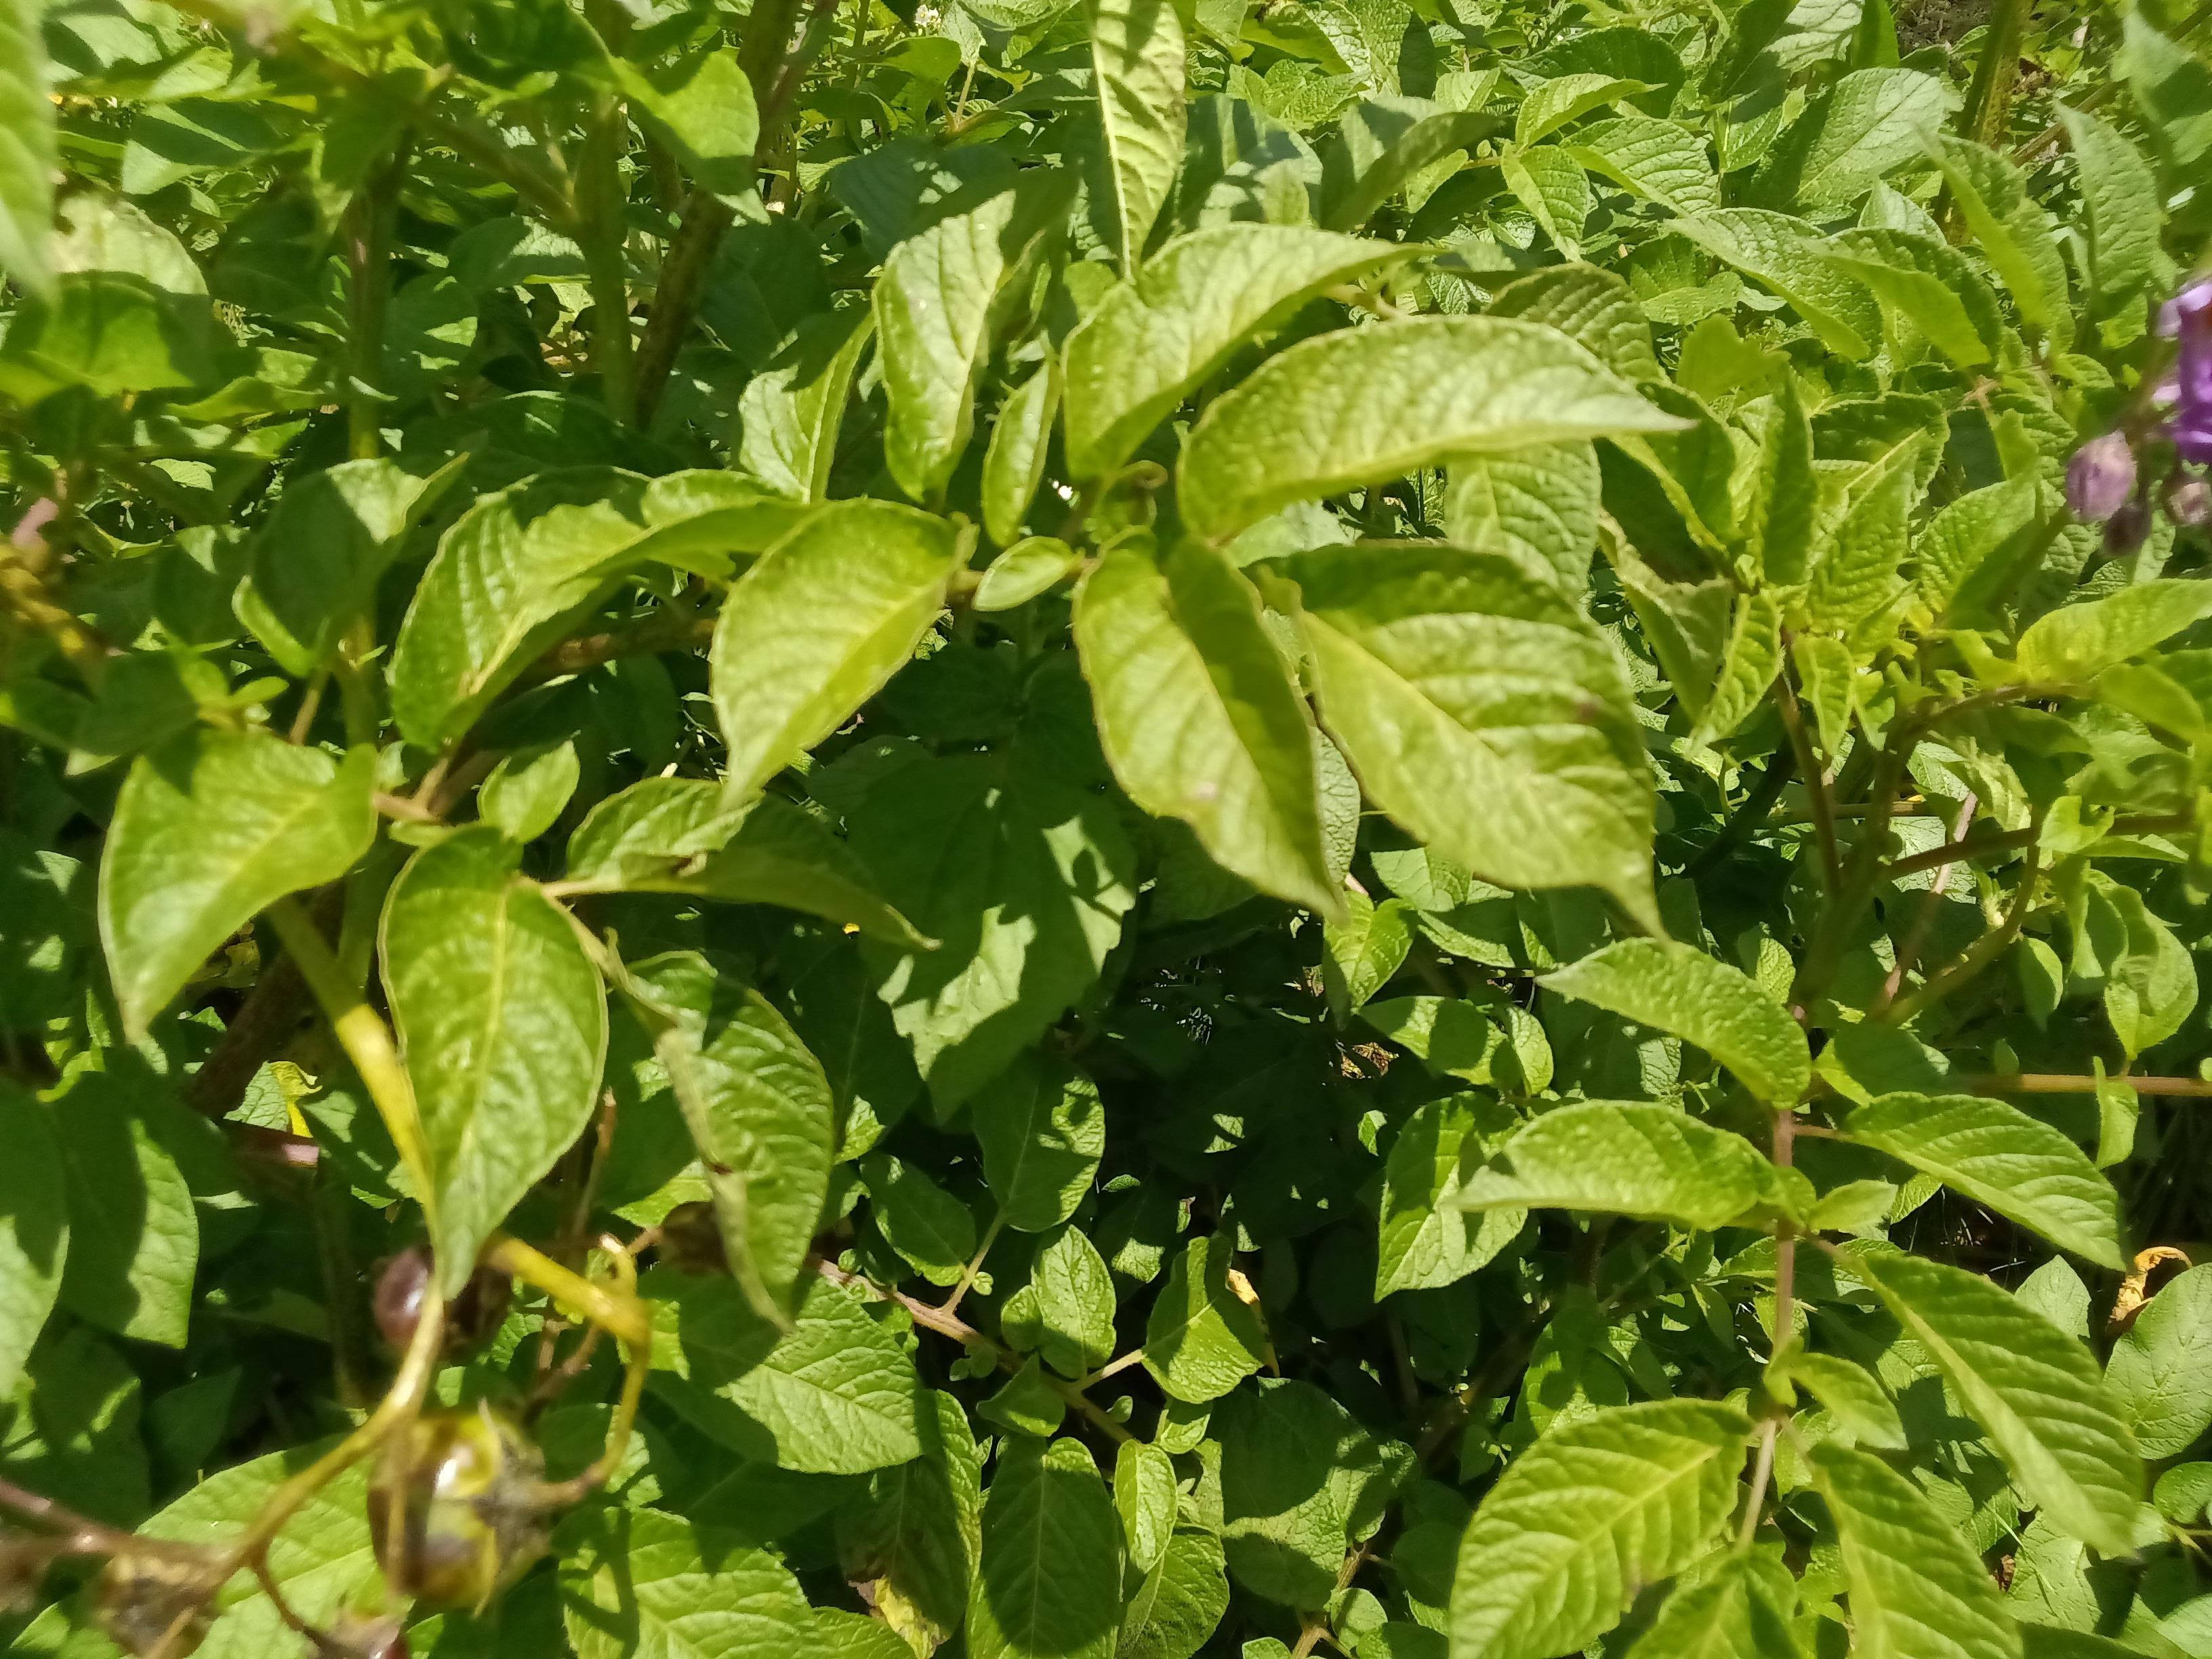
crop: potato
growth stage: flowering
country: Kenya
